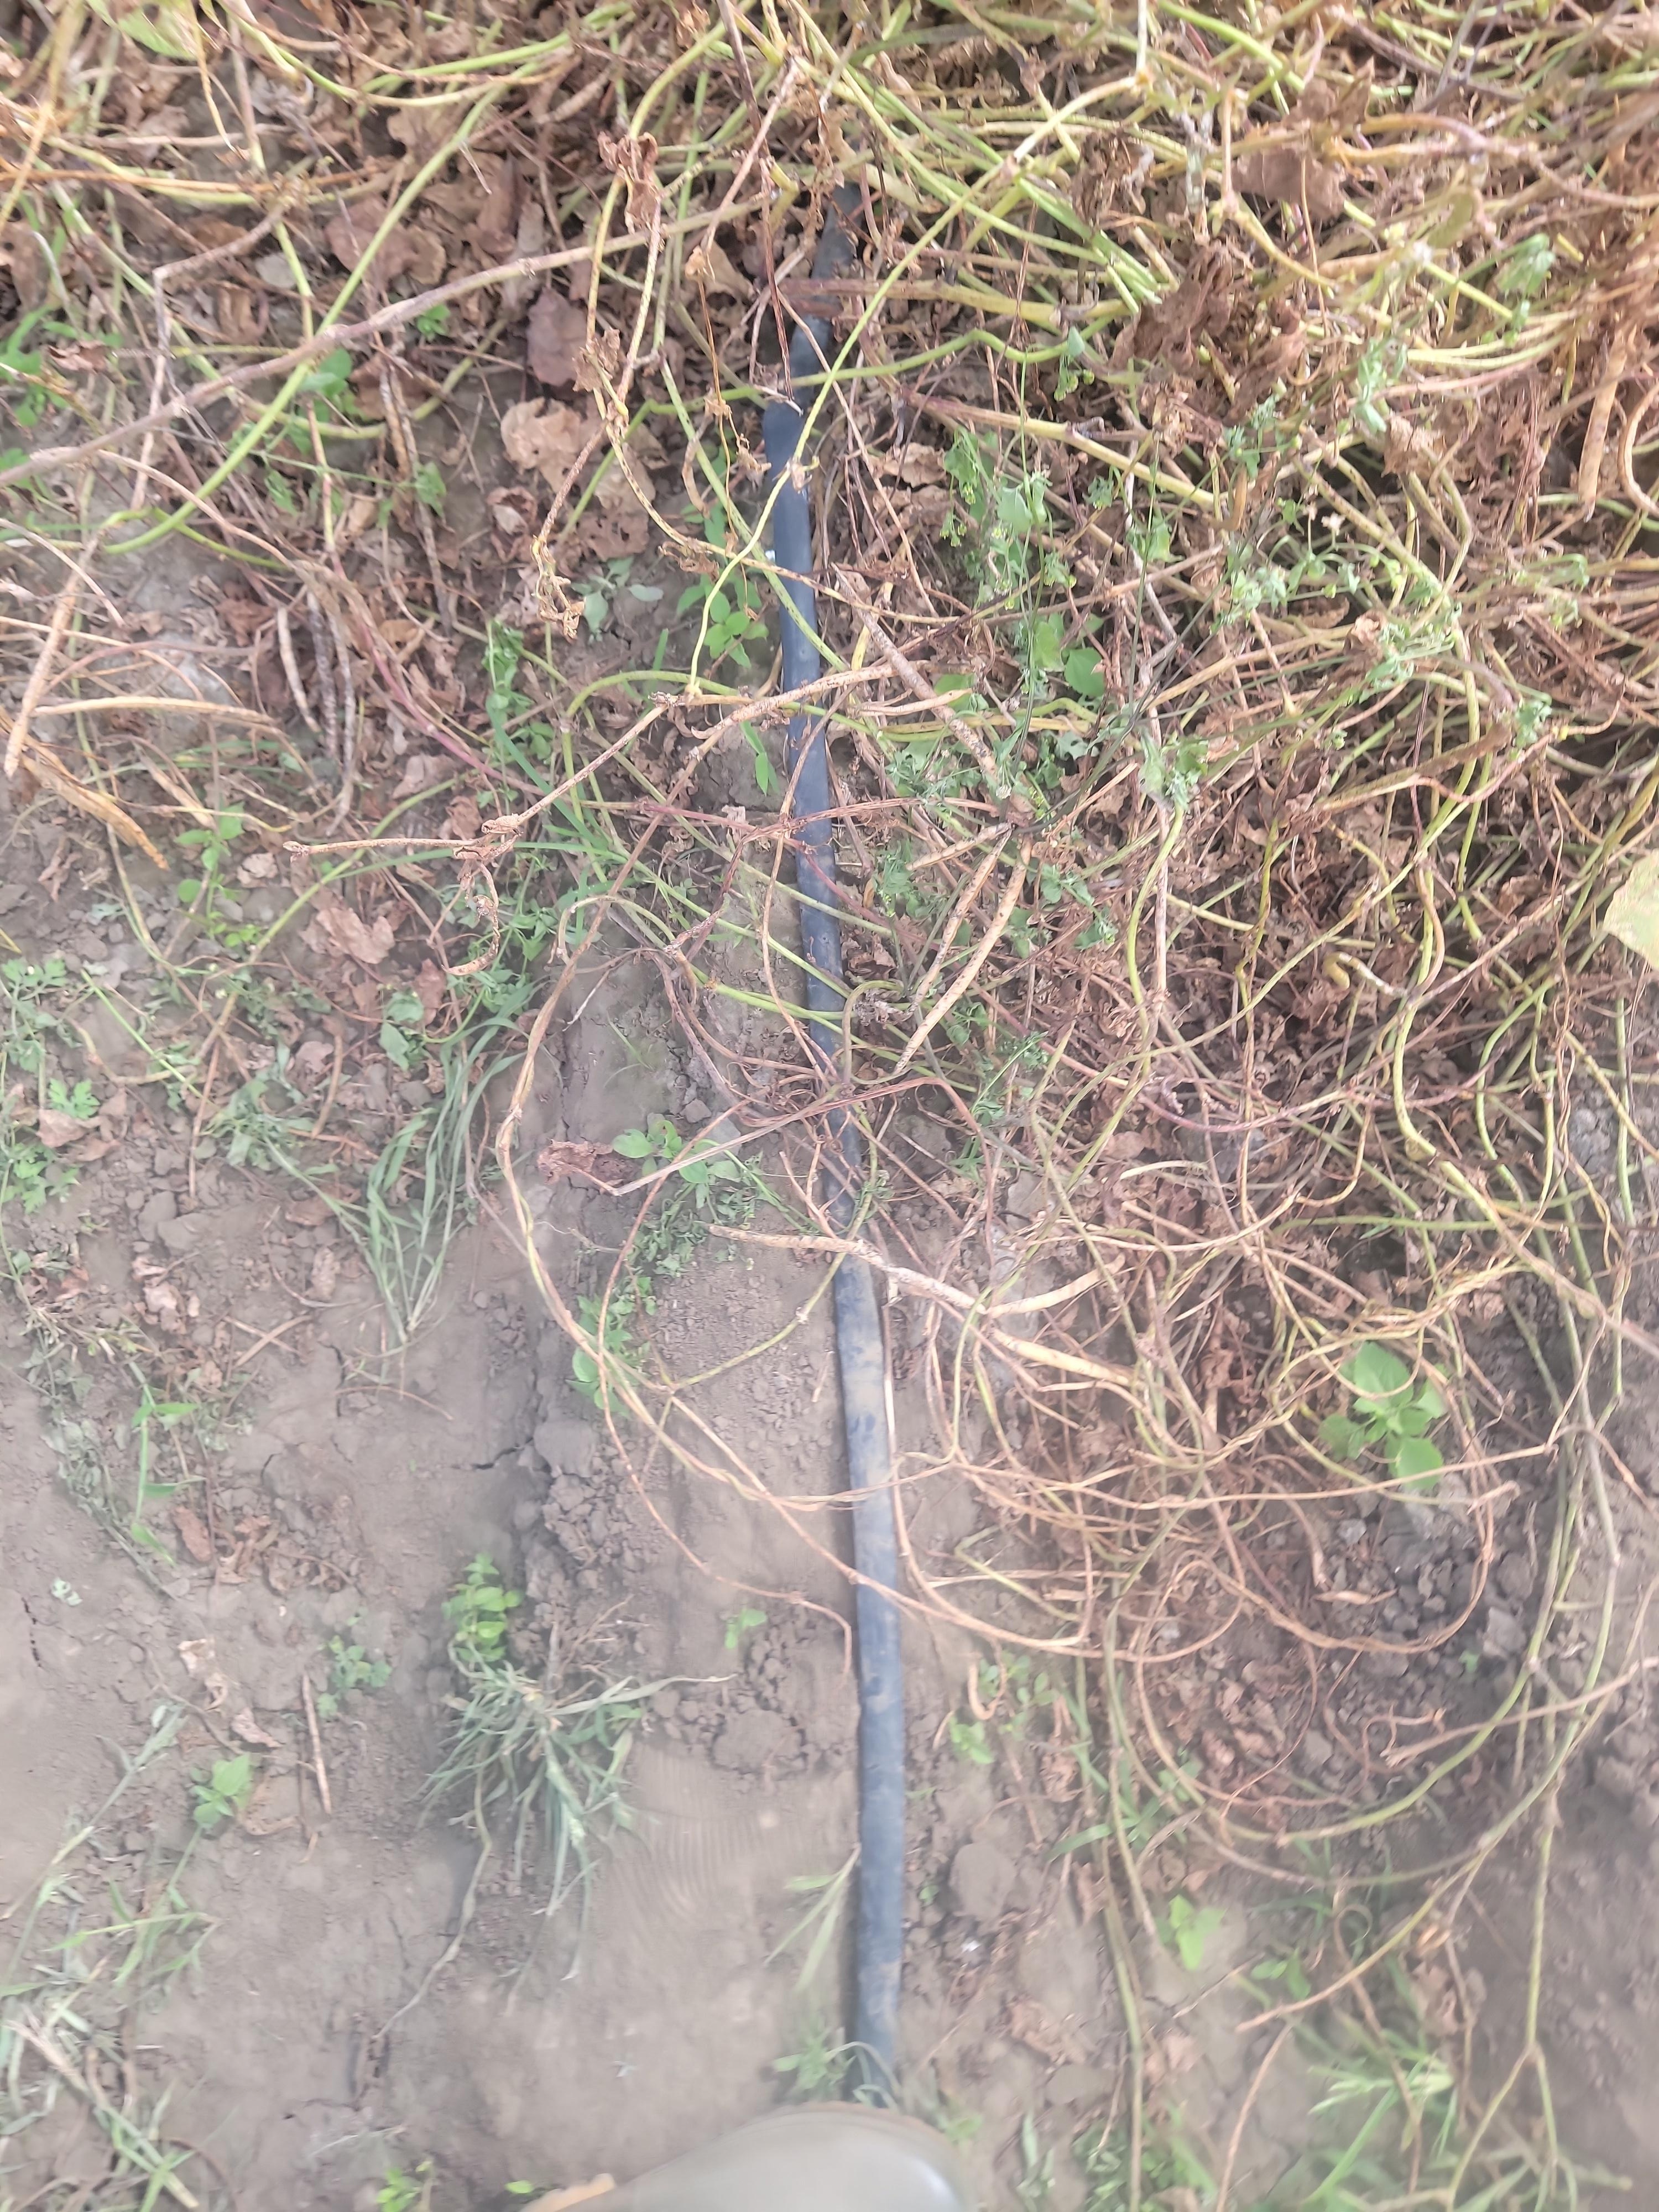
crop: cowpea
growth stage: harvest maturity
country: Tanzania
